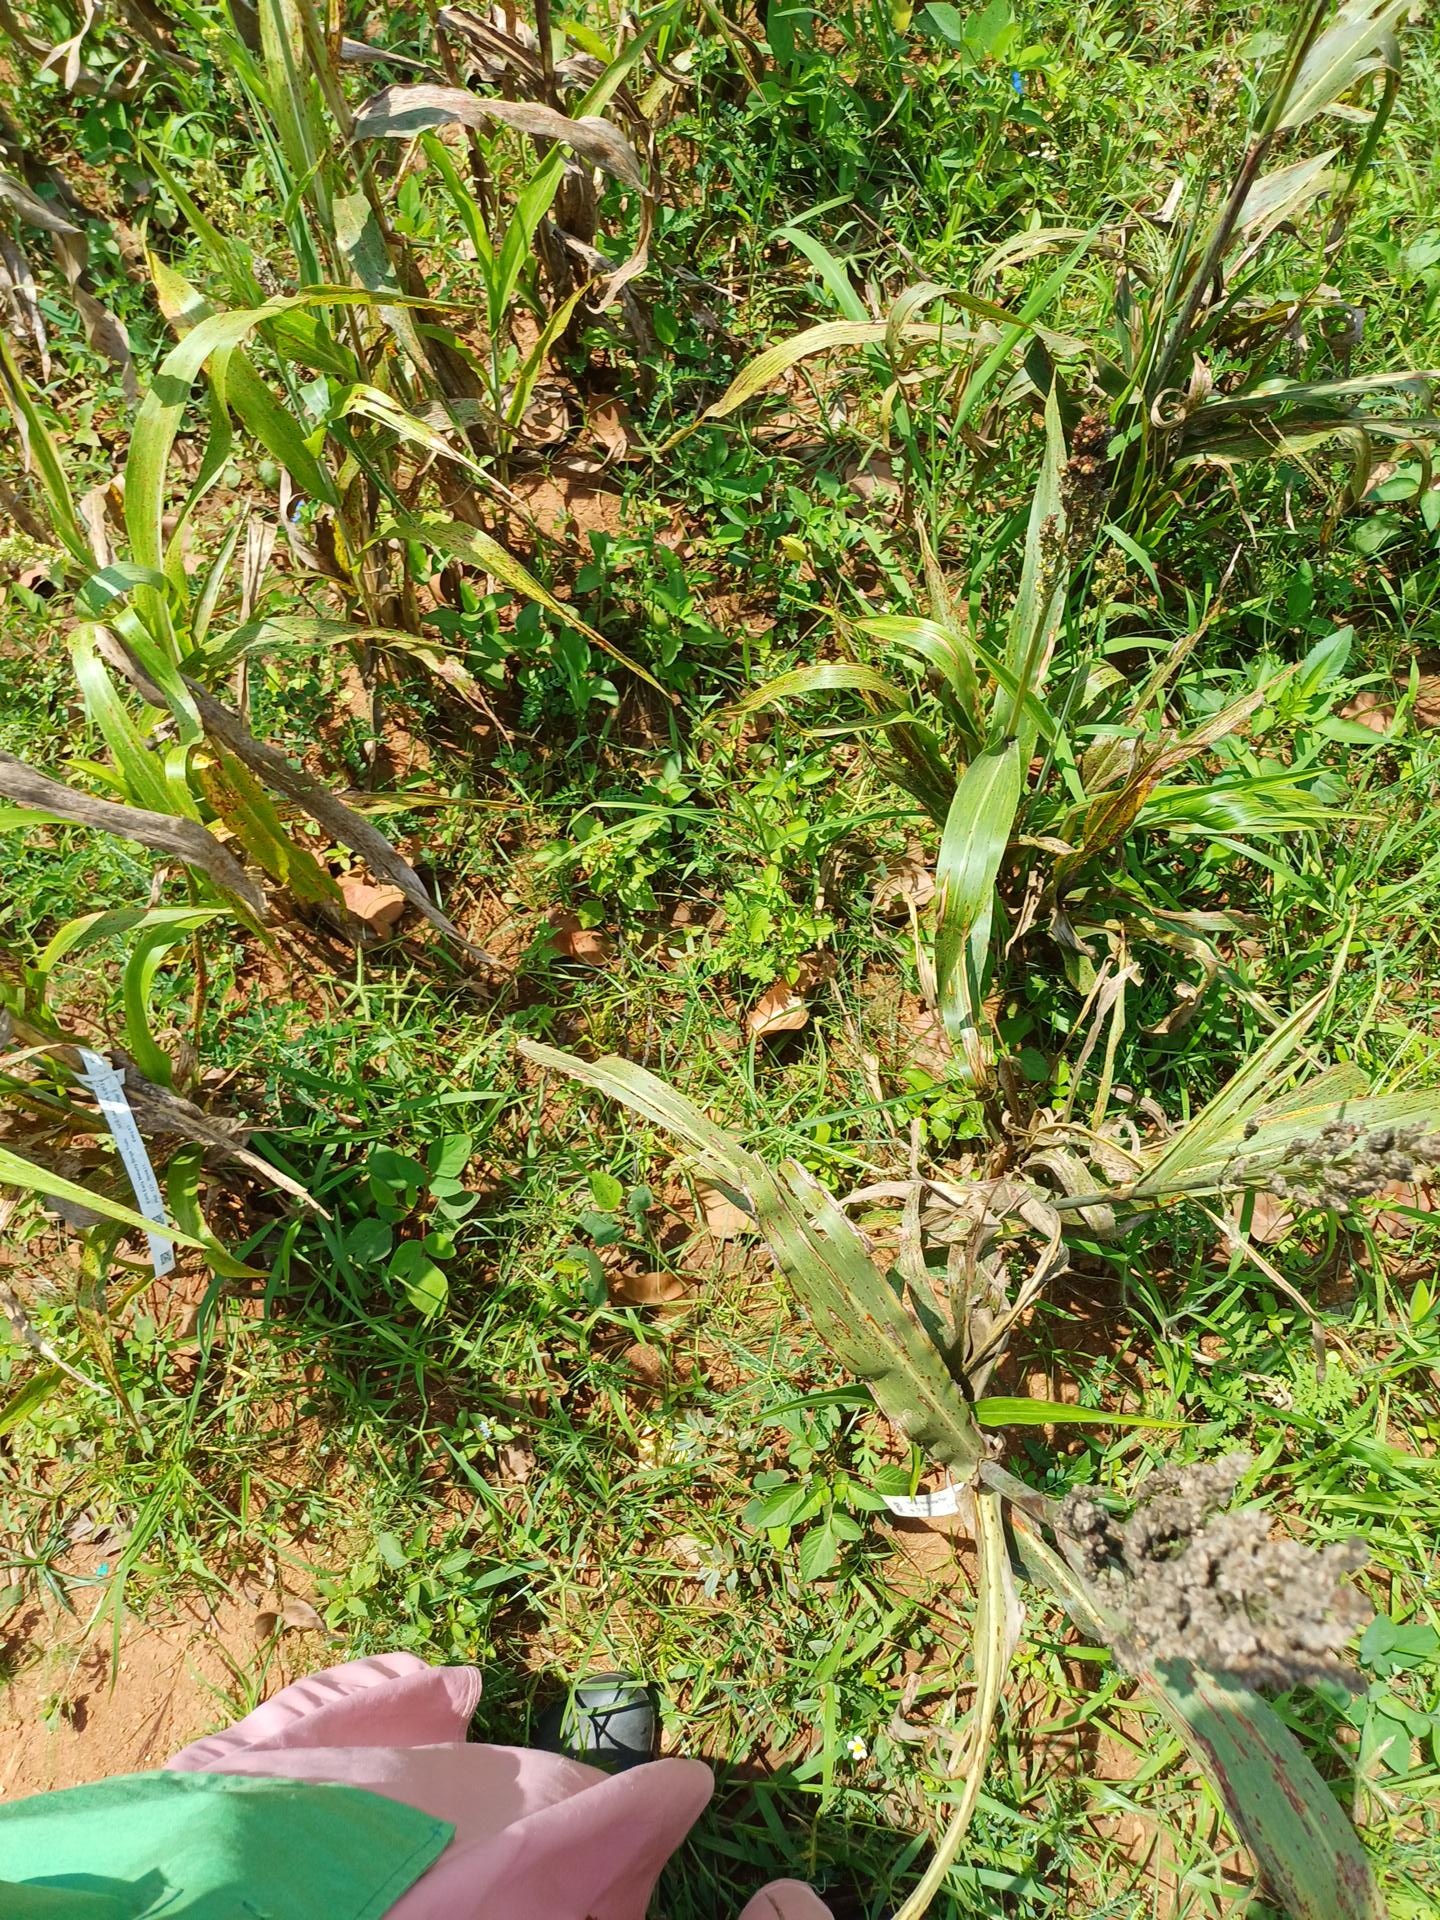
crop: sorghum
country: Kenya
